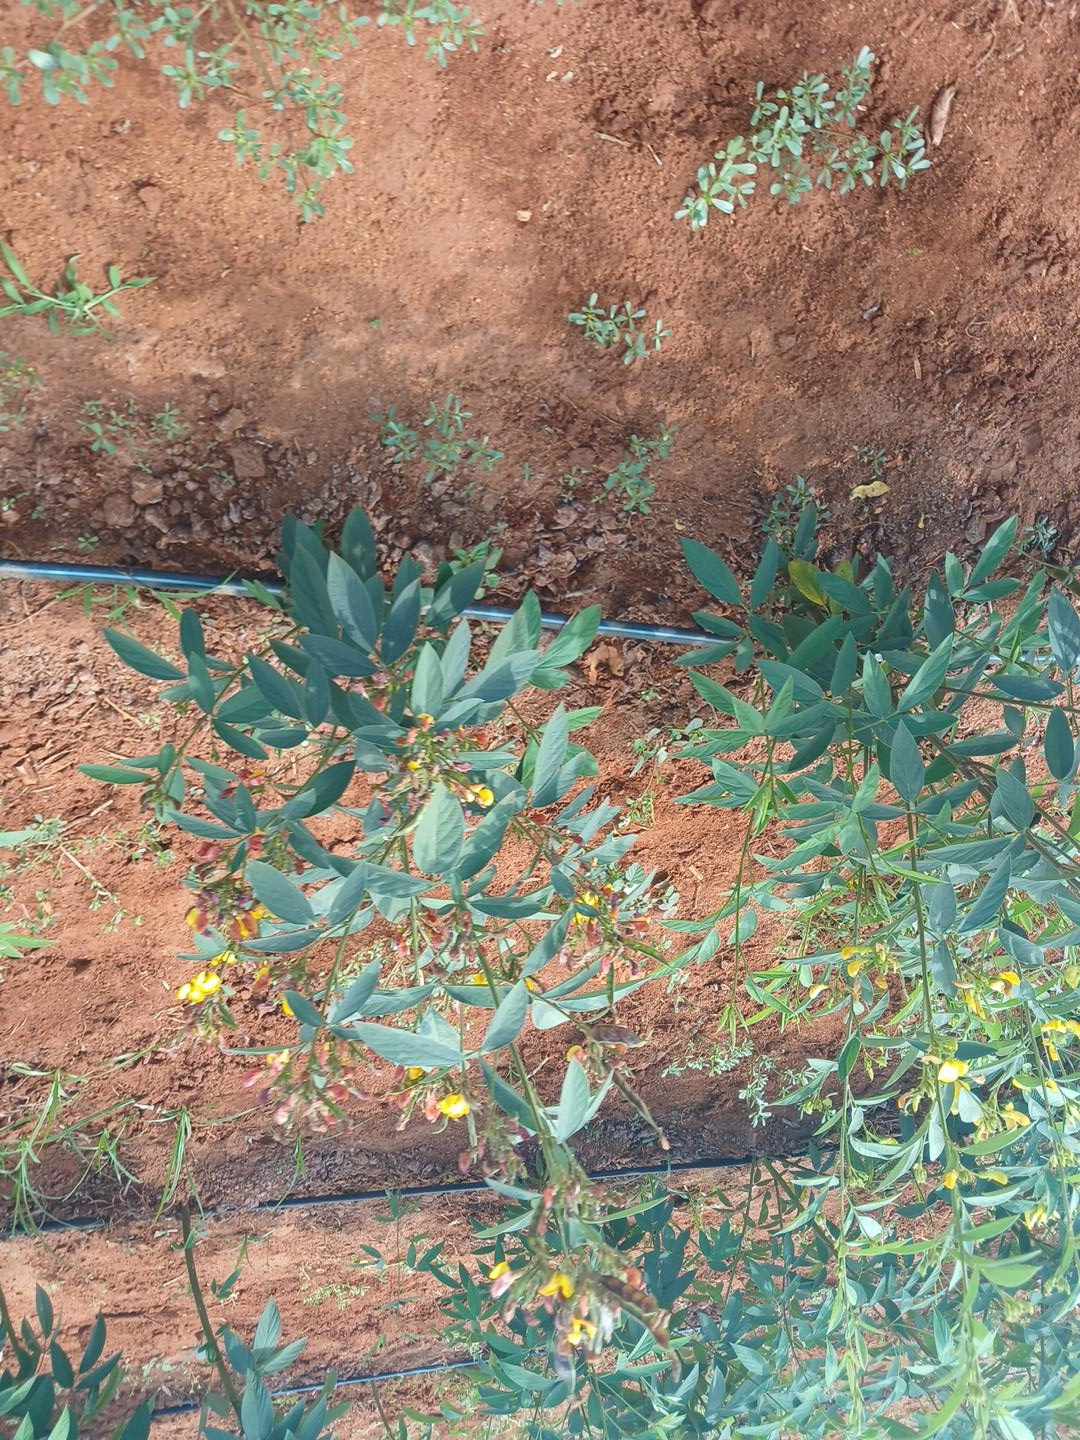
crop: pigeonpea
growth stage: flowering
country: Kenya
